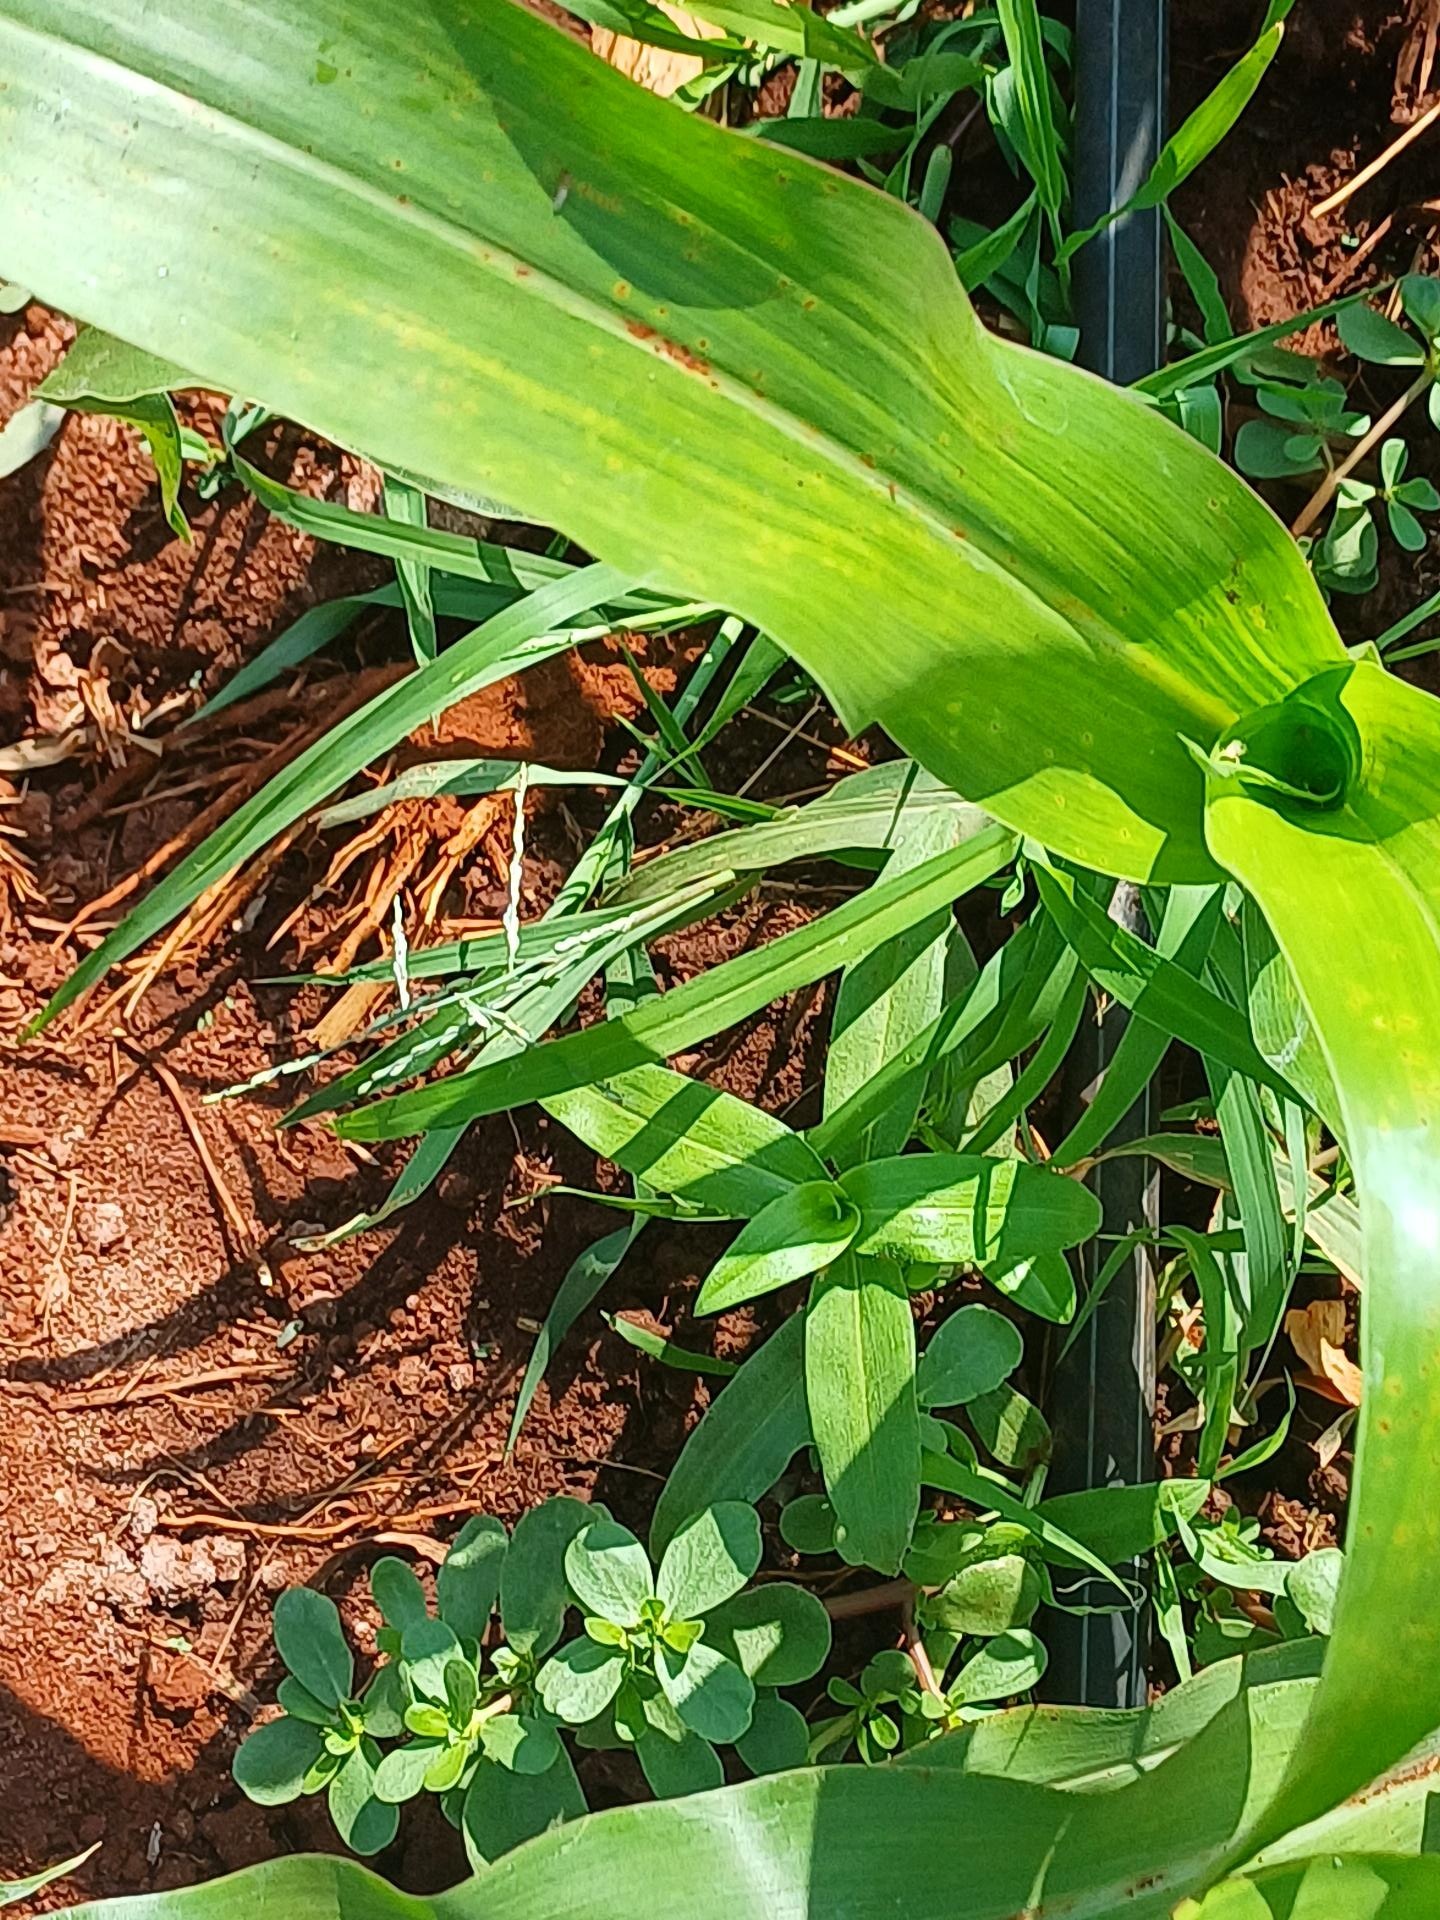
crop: sorghum
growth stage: vegetative
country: Kenya
